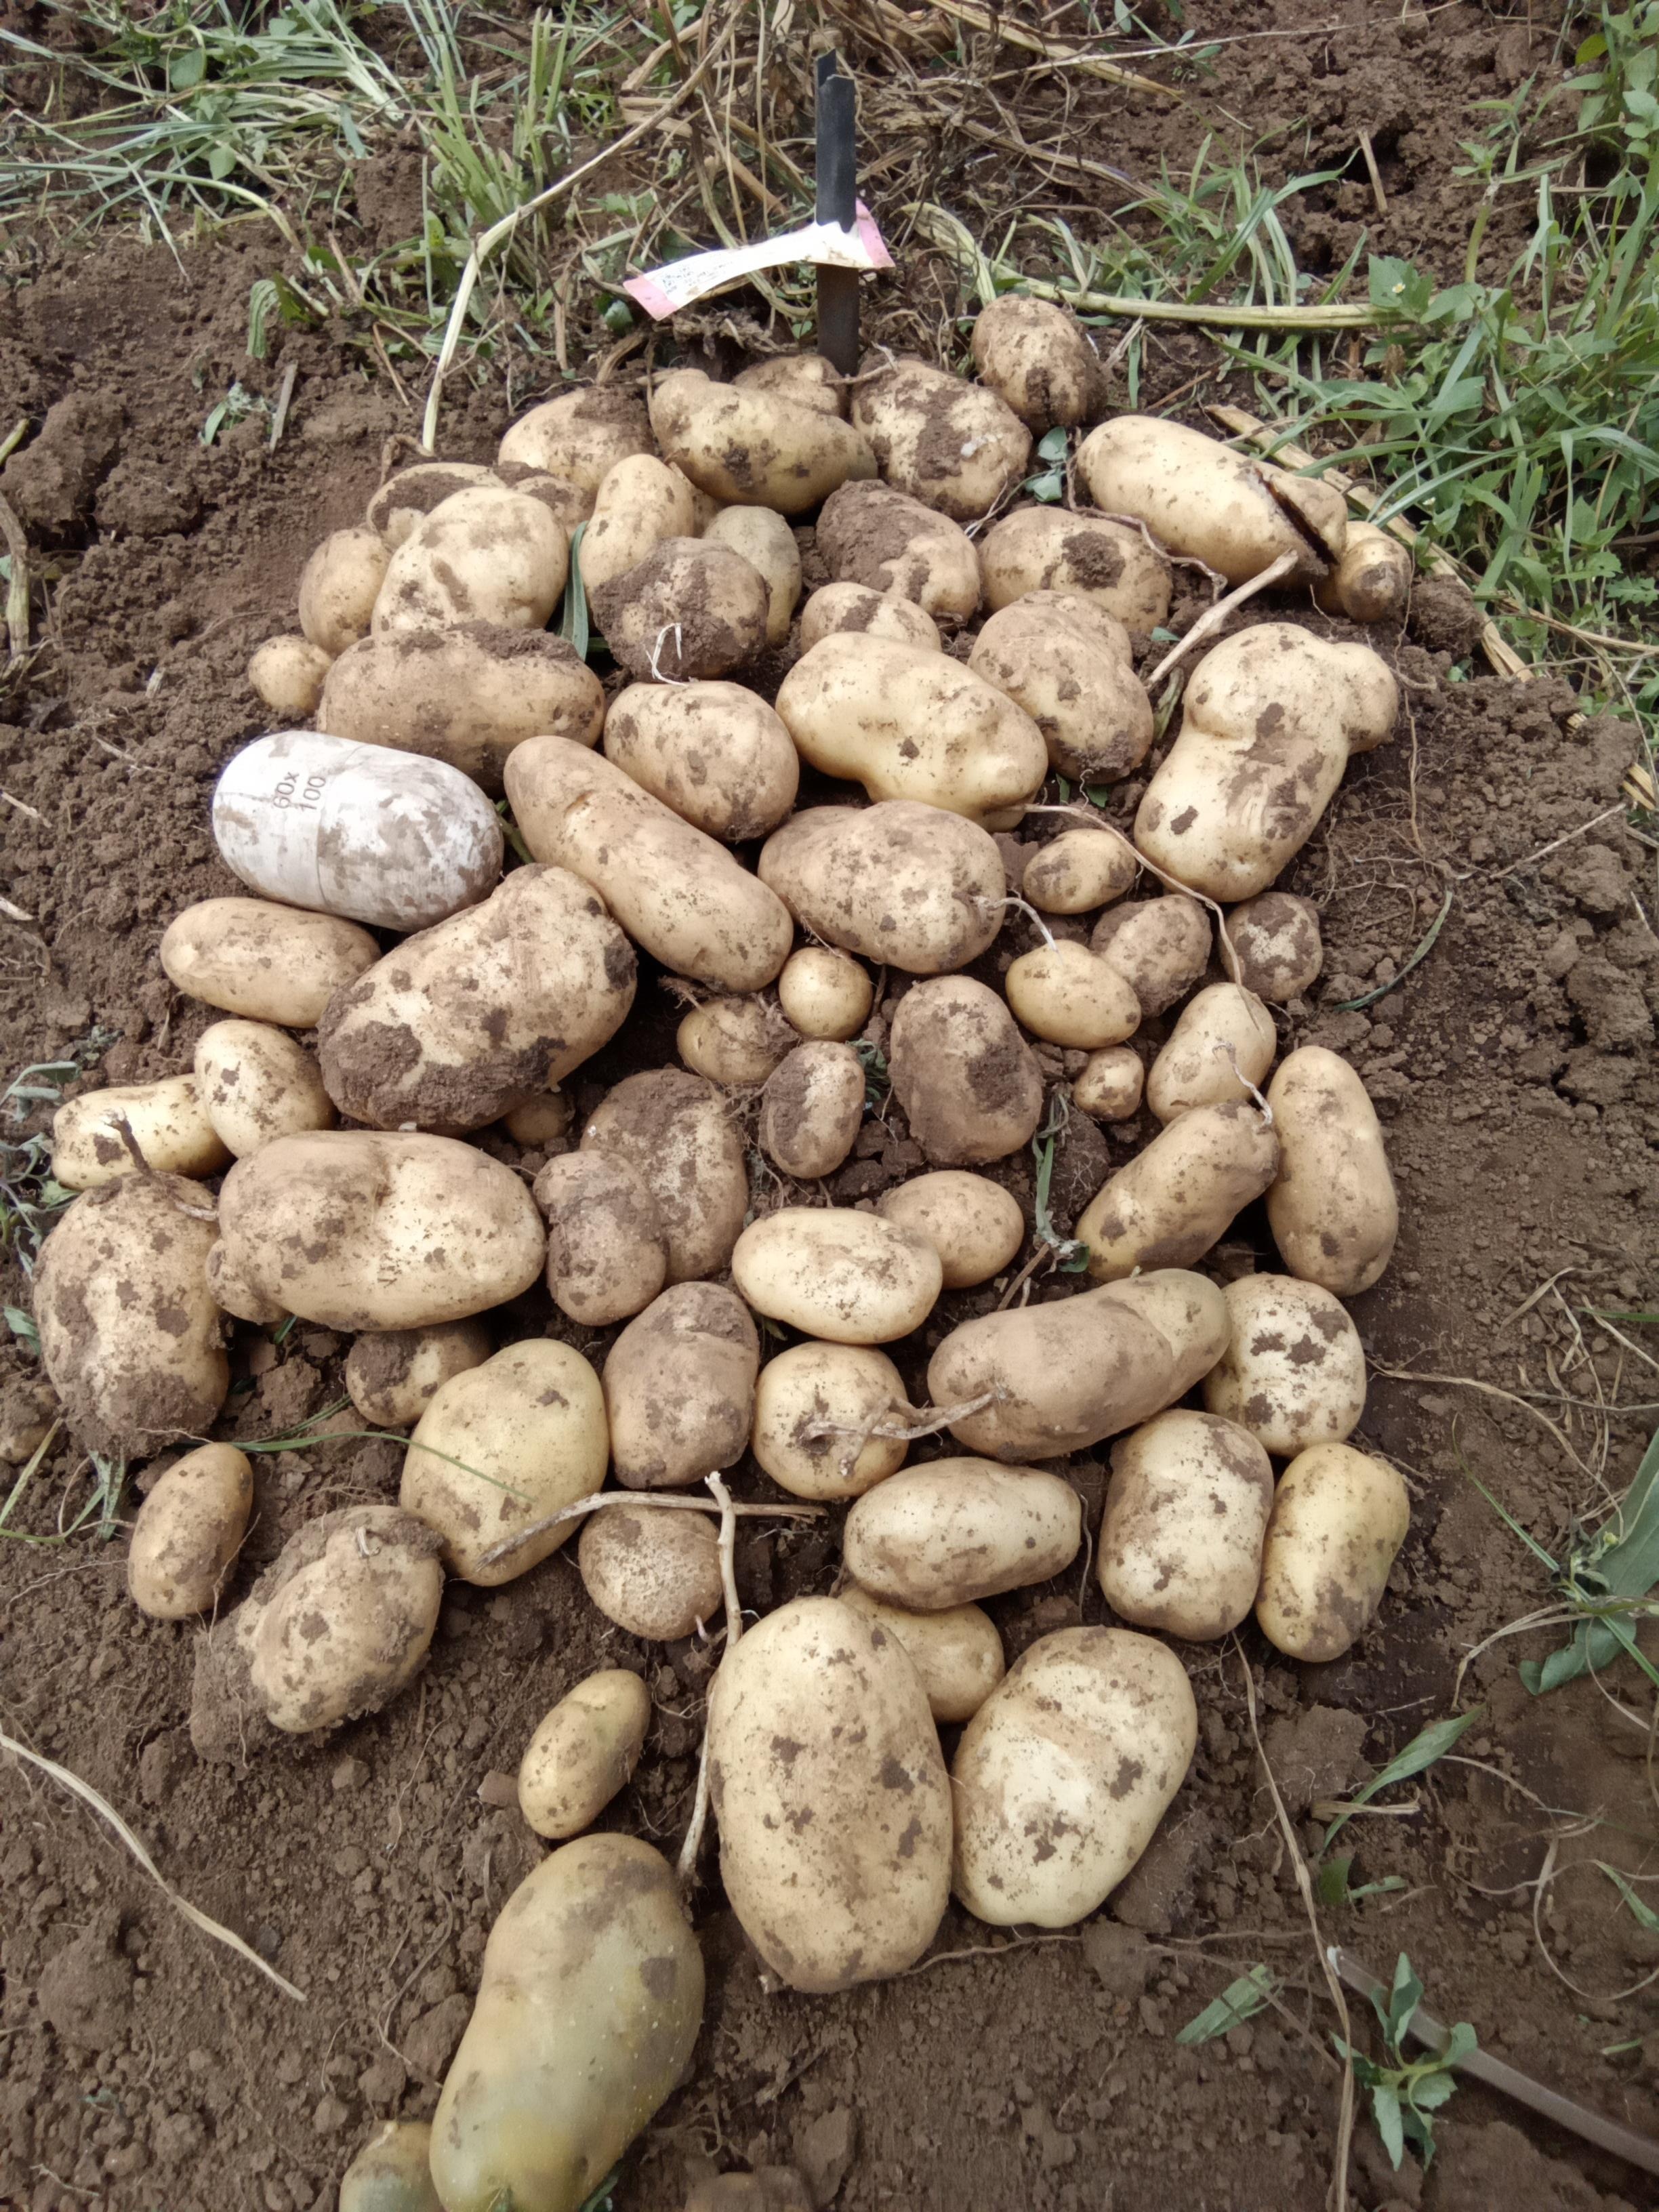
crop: potato
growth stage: harvest
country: Kenya
